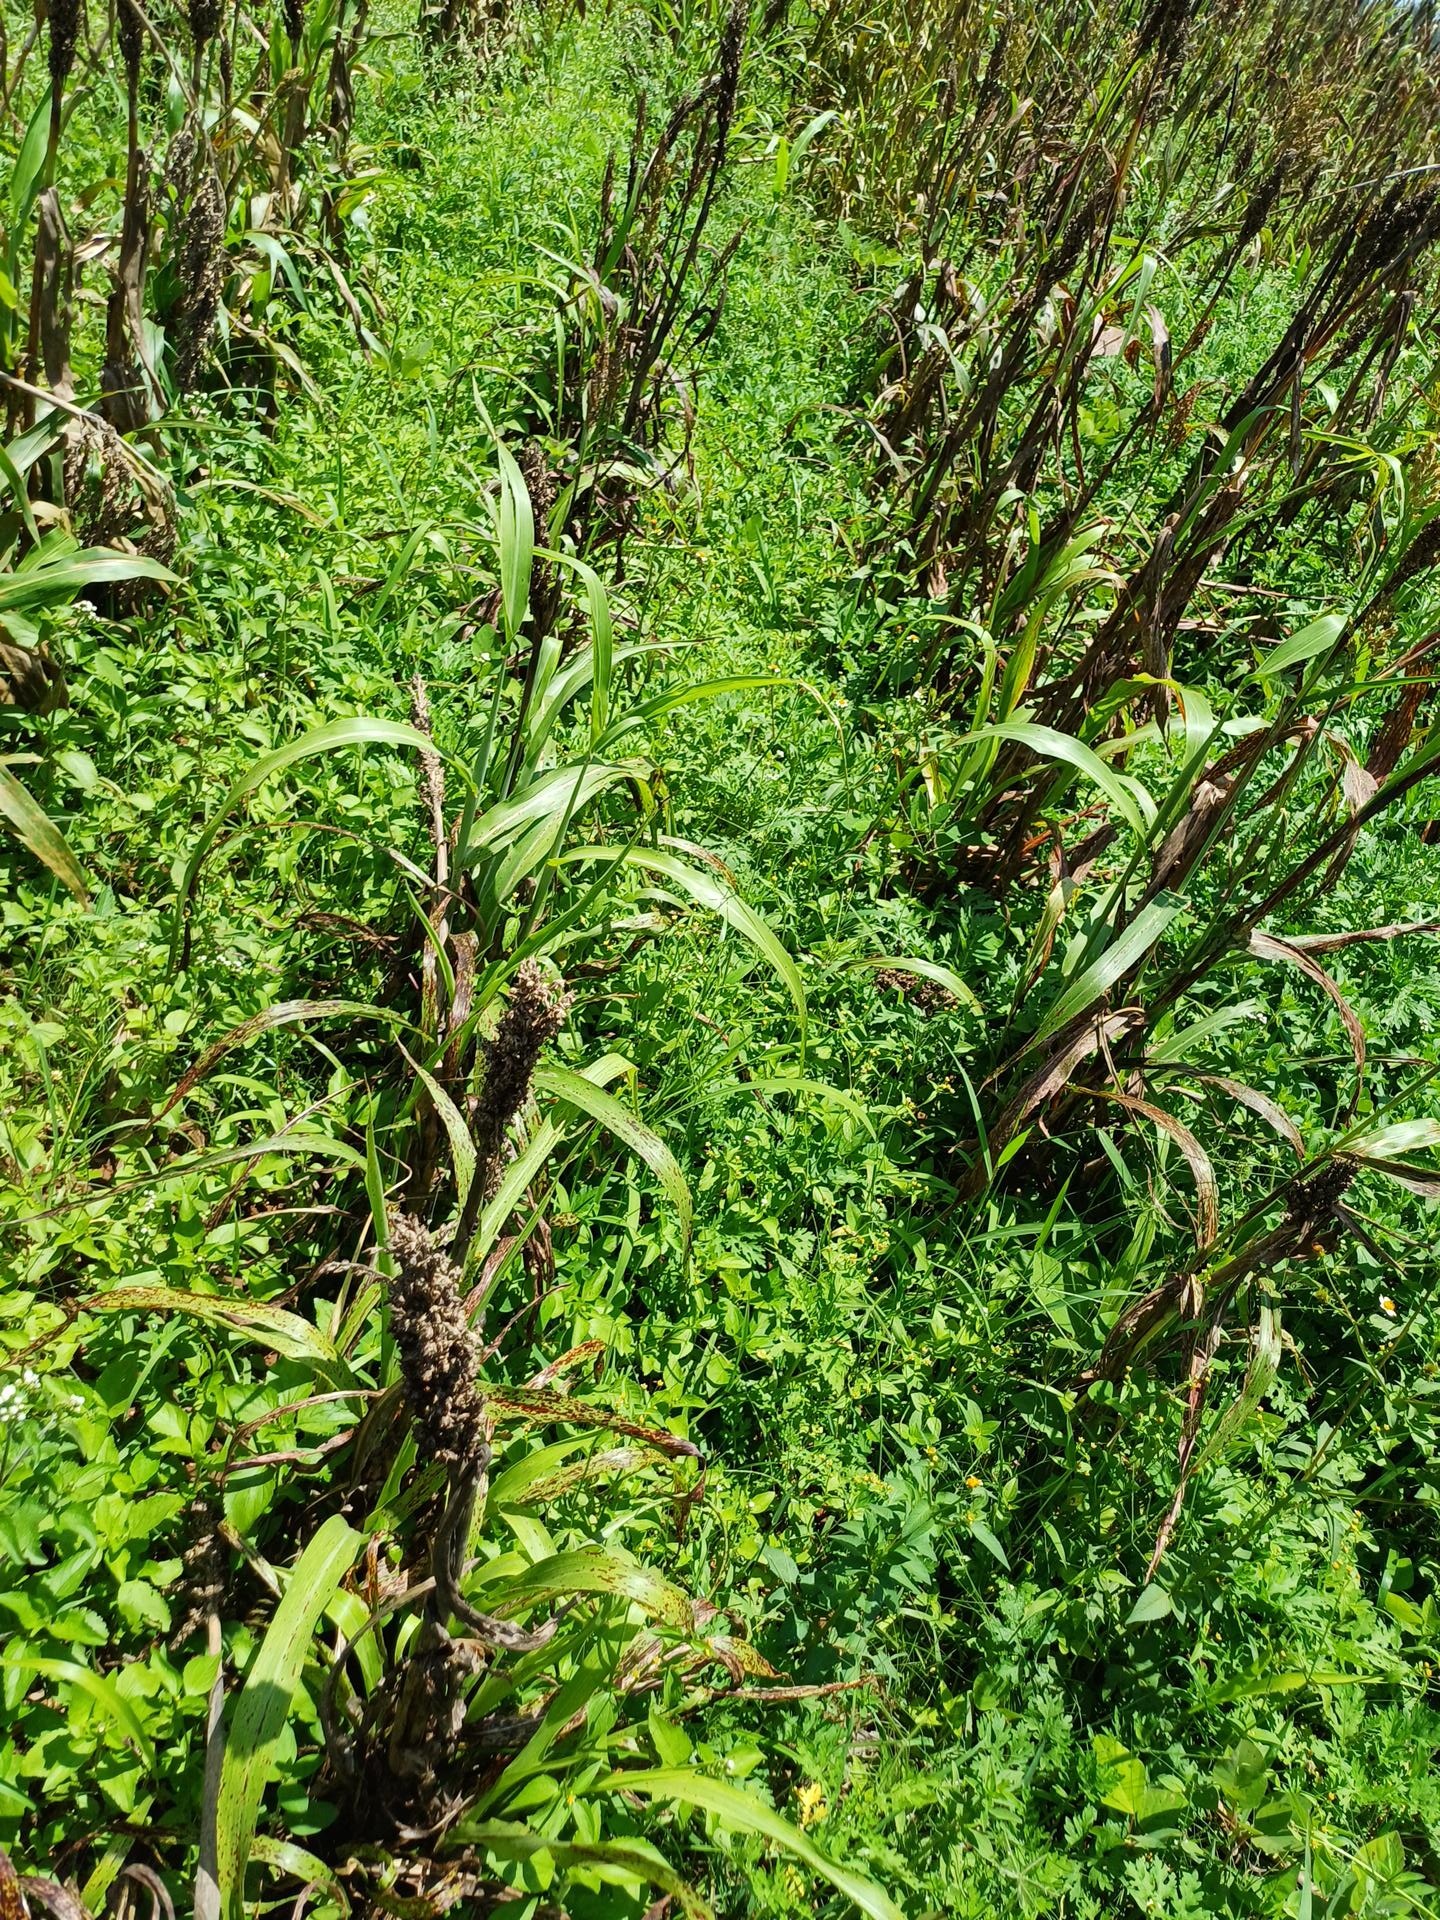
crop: sorghum
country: Kenya
